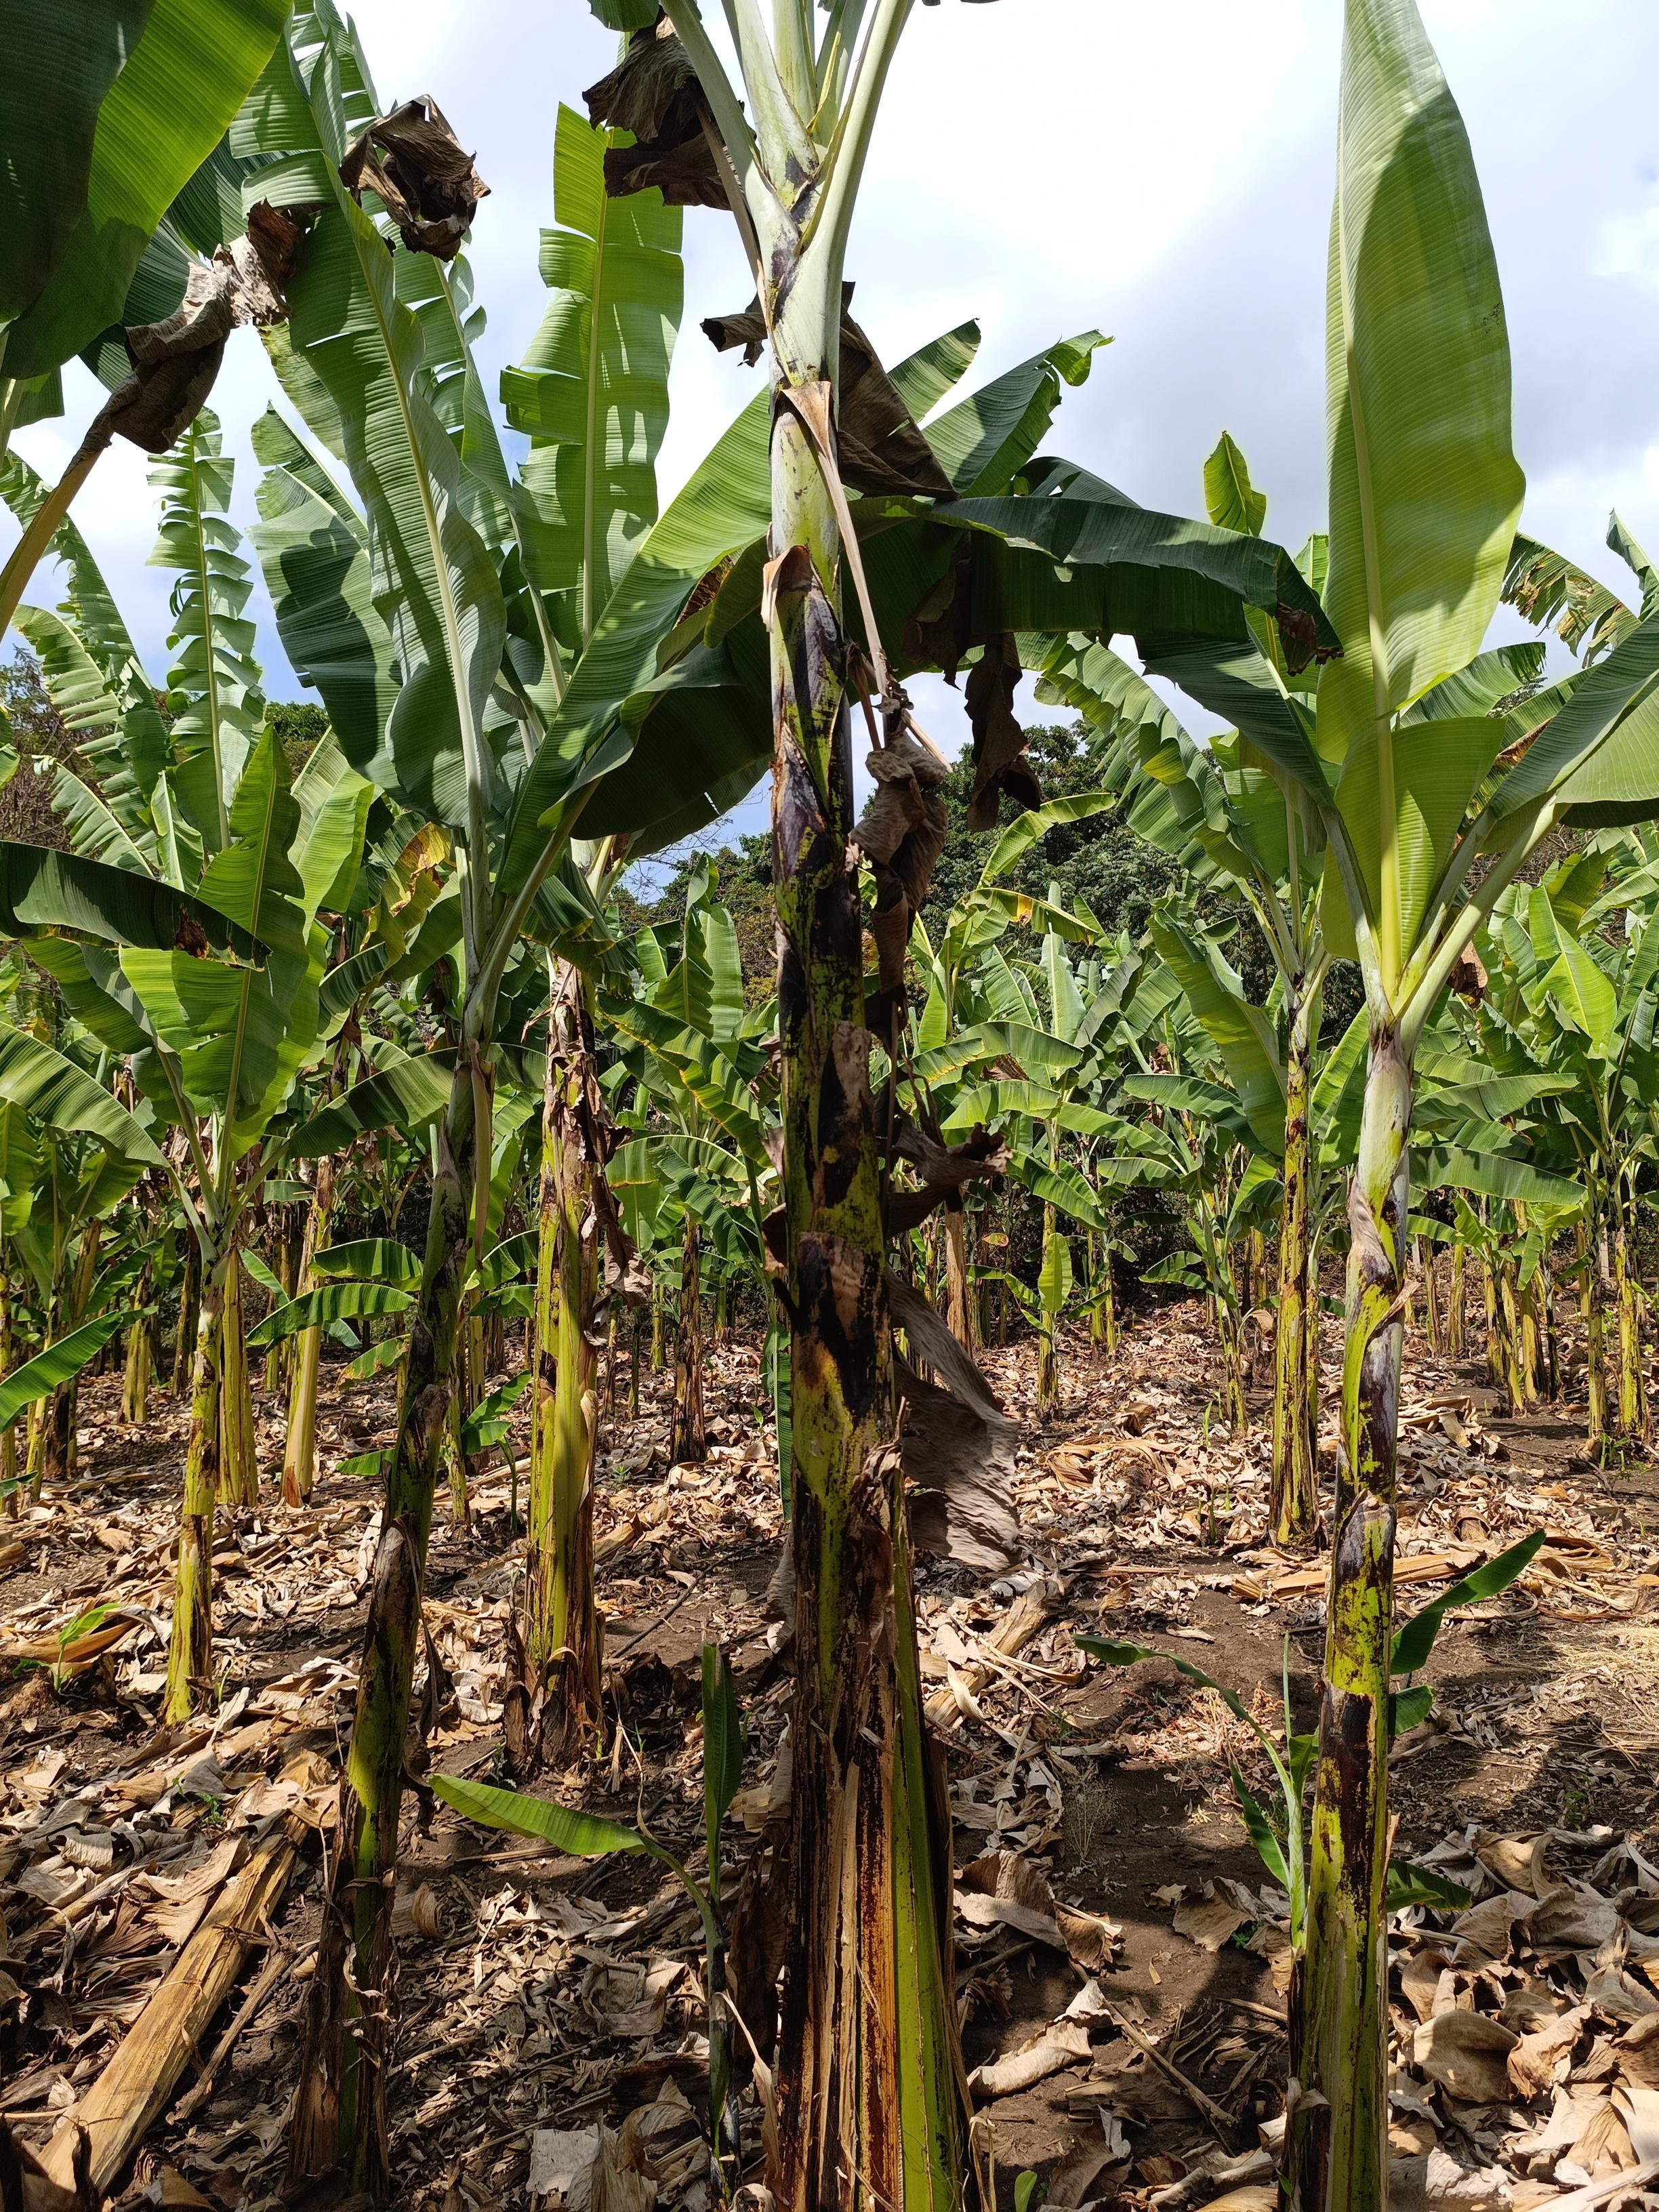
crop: banana
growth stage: vegetative
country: Tanzania
